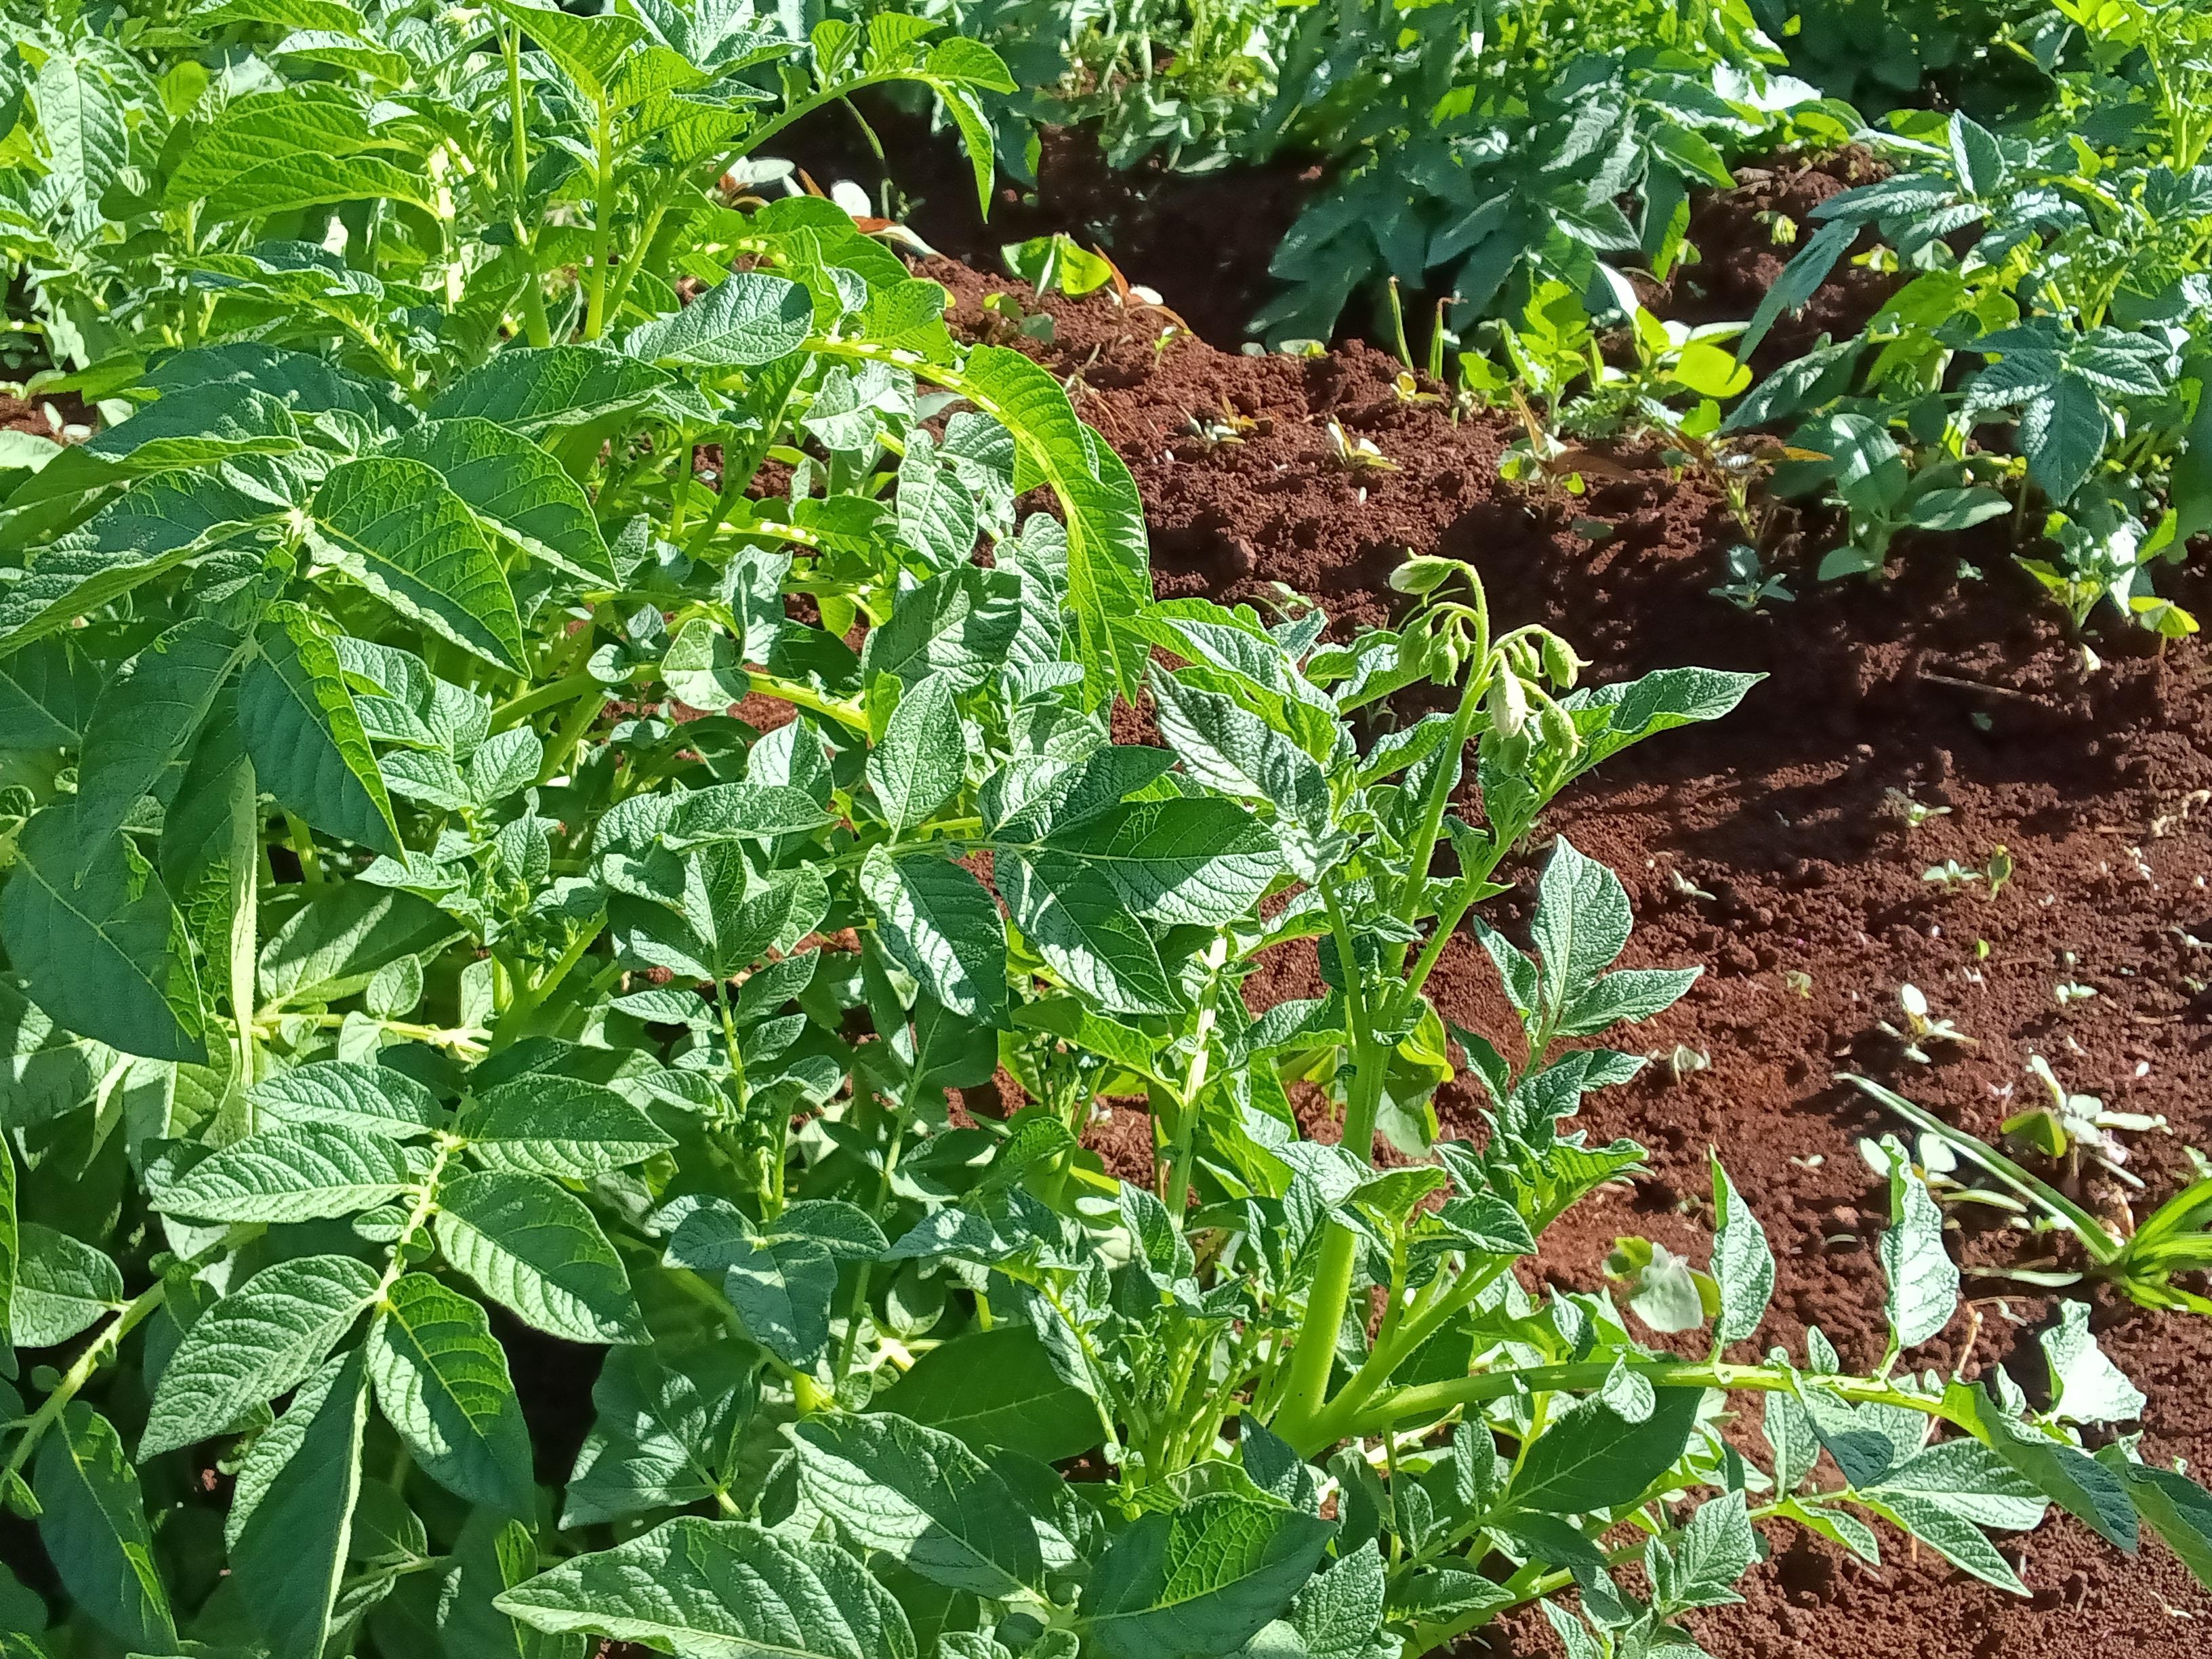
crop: potato
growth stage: vegetative
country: Kenya
